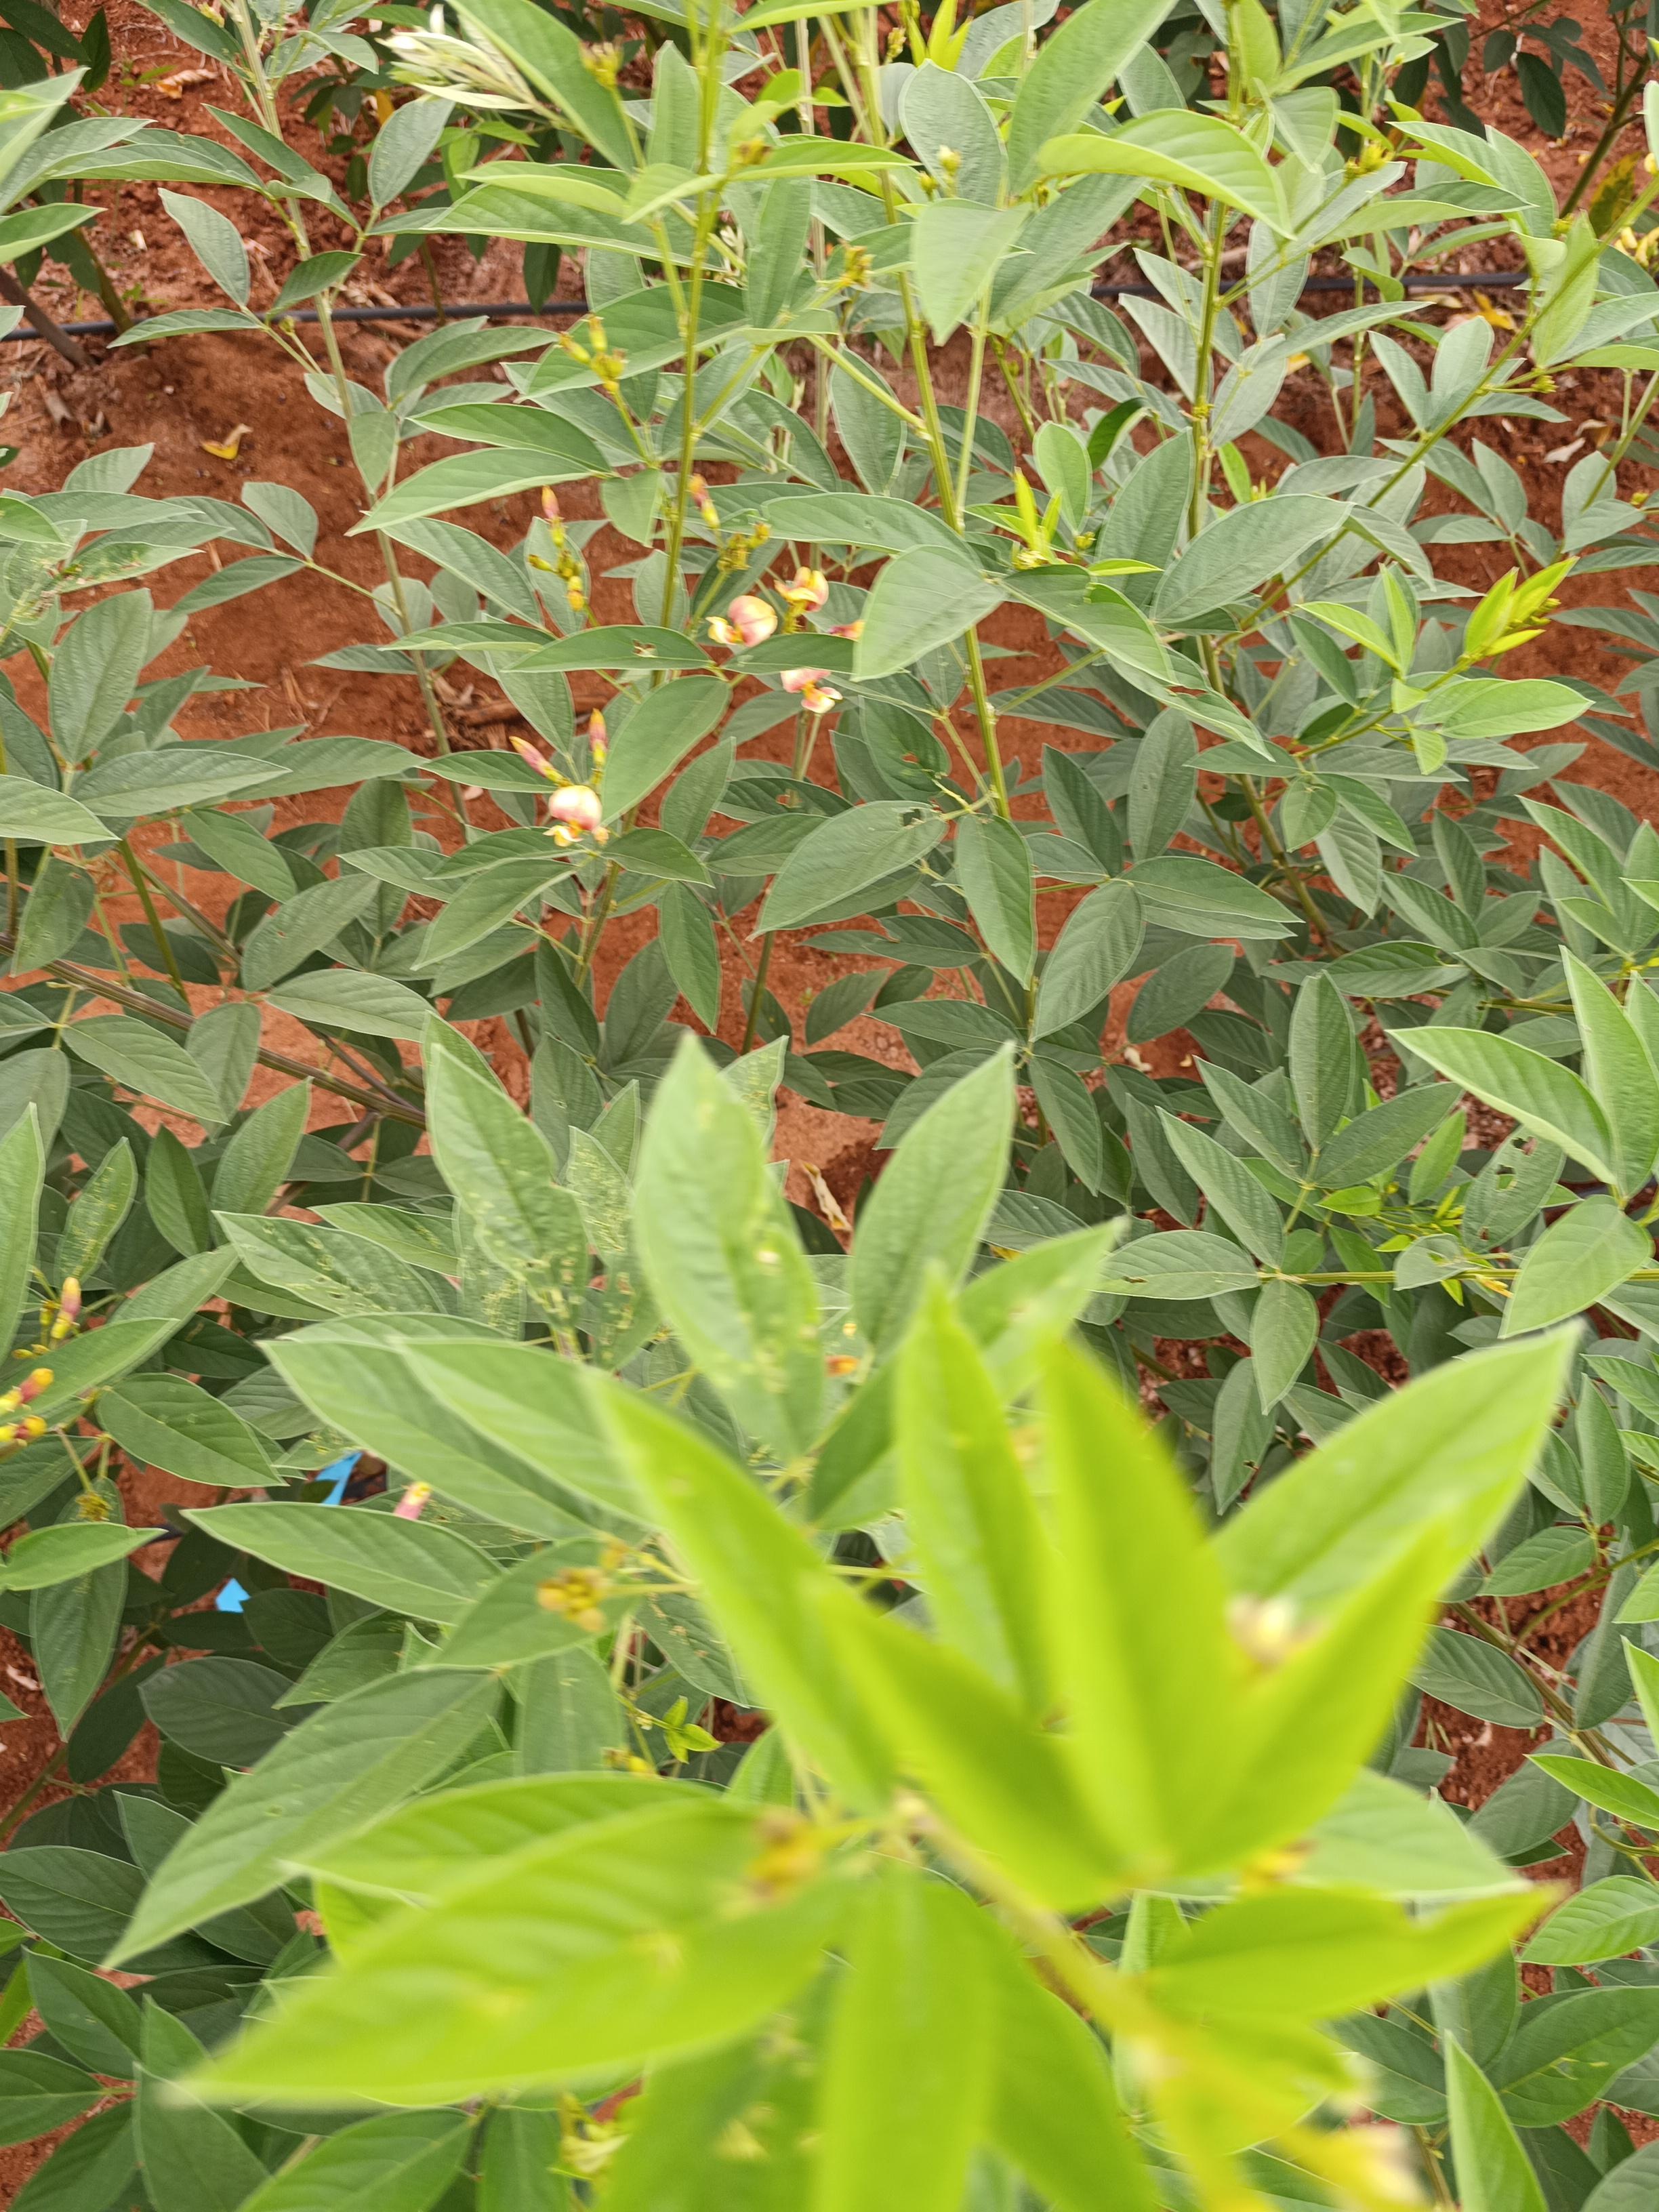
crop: pigeonpea
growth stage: flowering
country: Kenya
